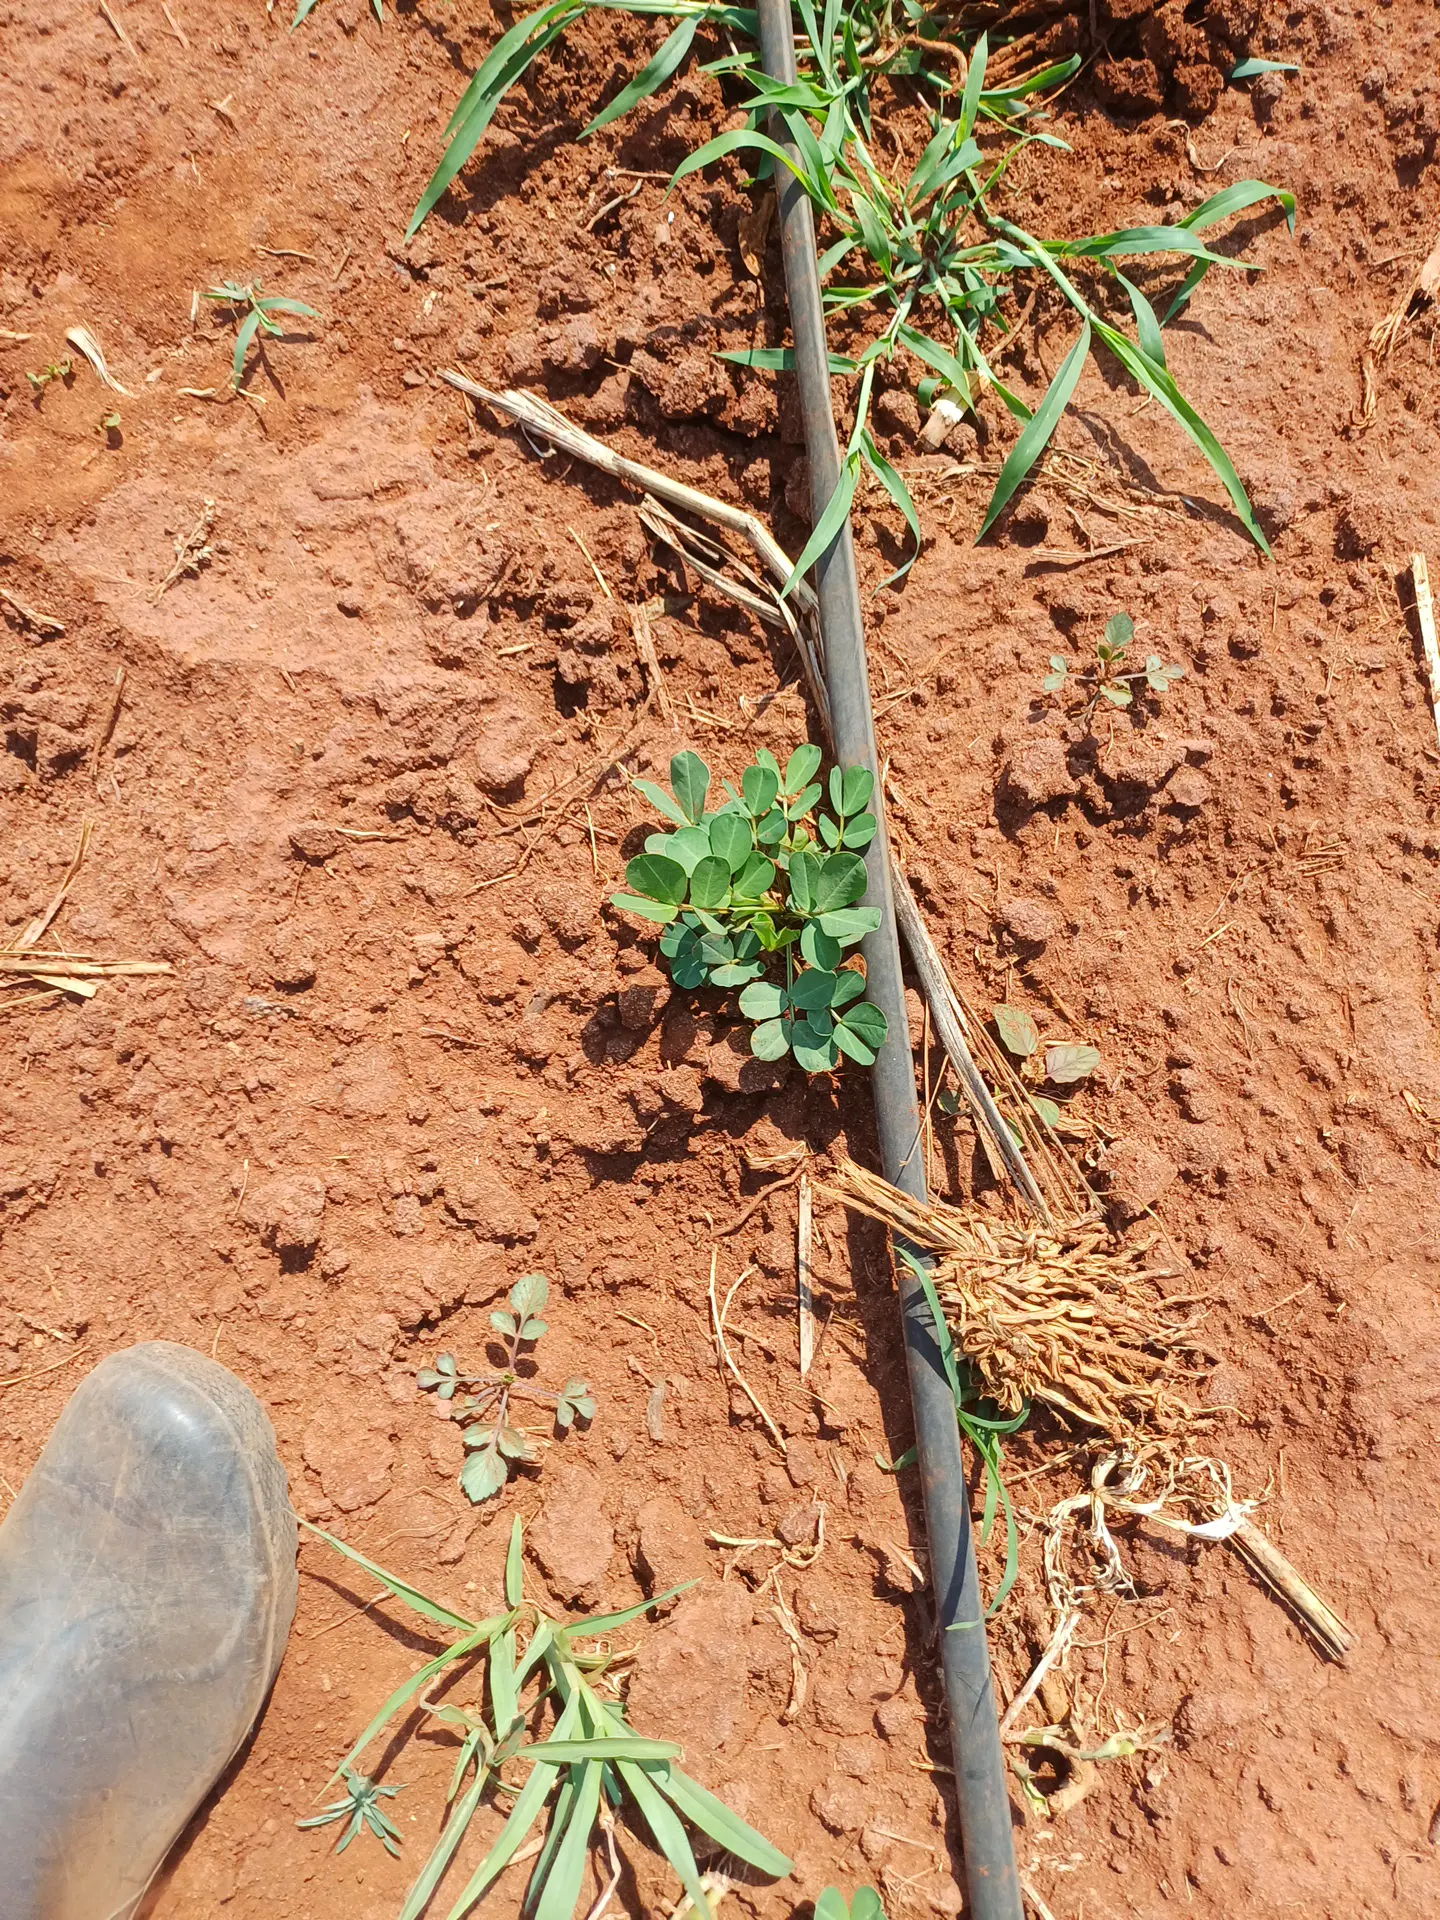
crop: groundnut
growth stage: vegetative
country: Kenya
